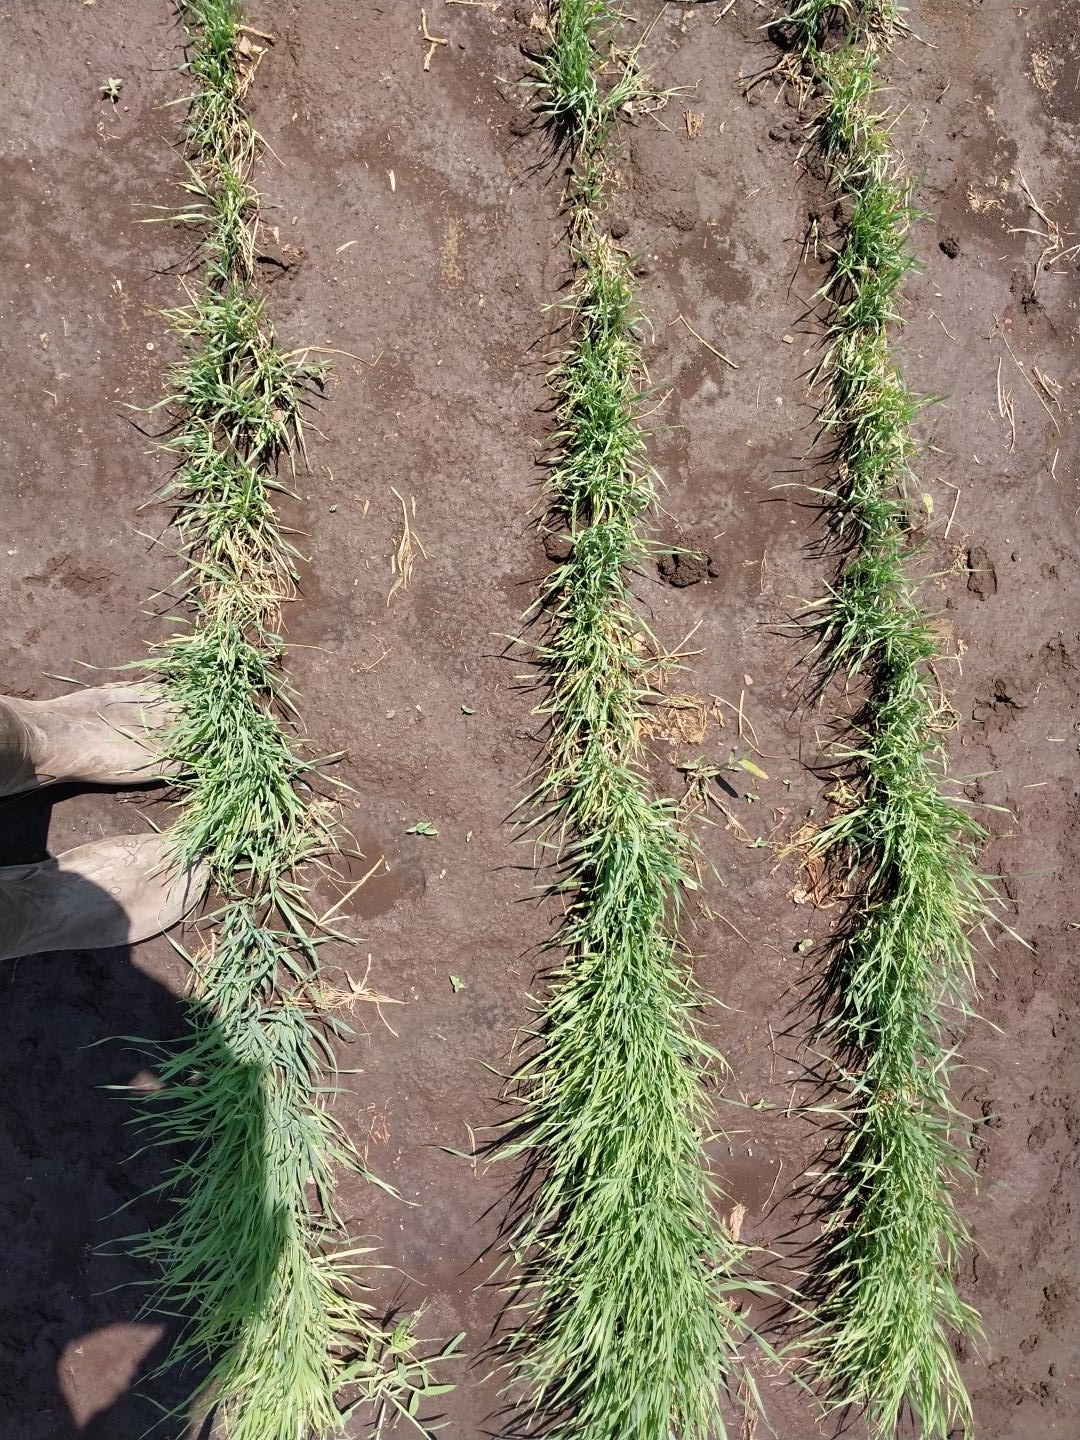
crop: wheat
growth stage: vegetative
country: Tanzania
